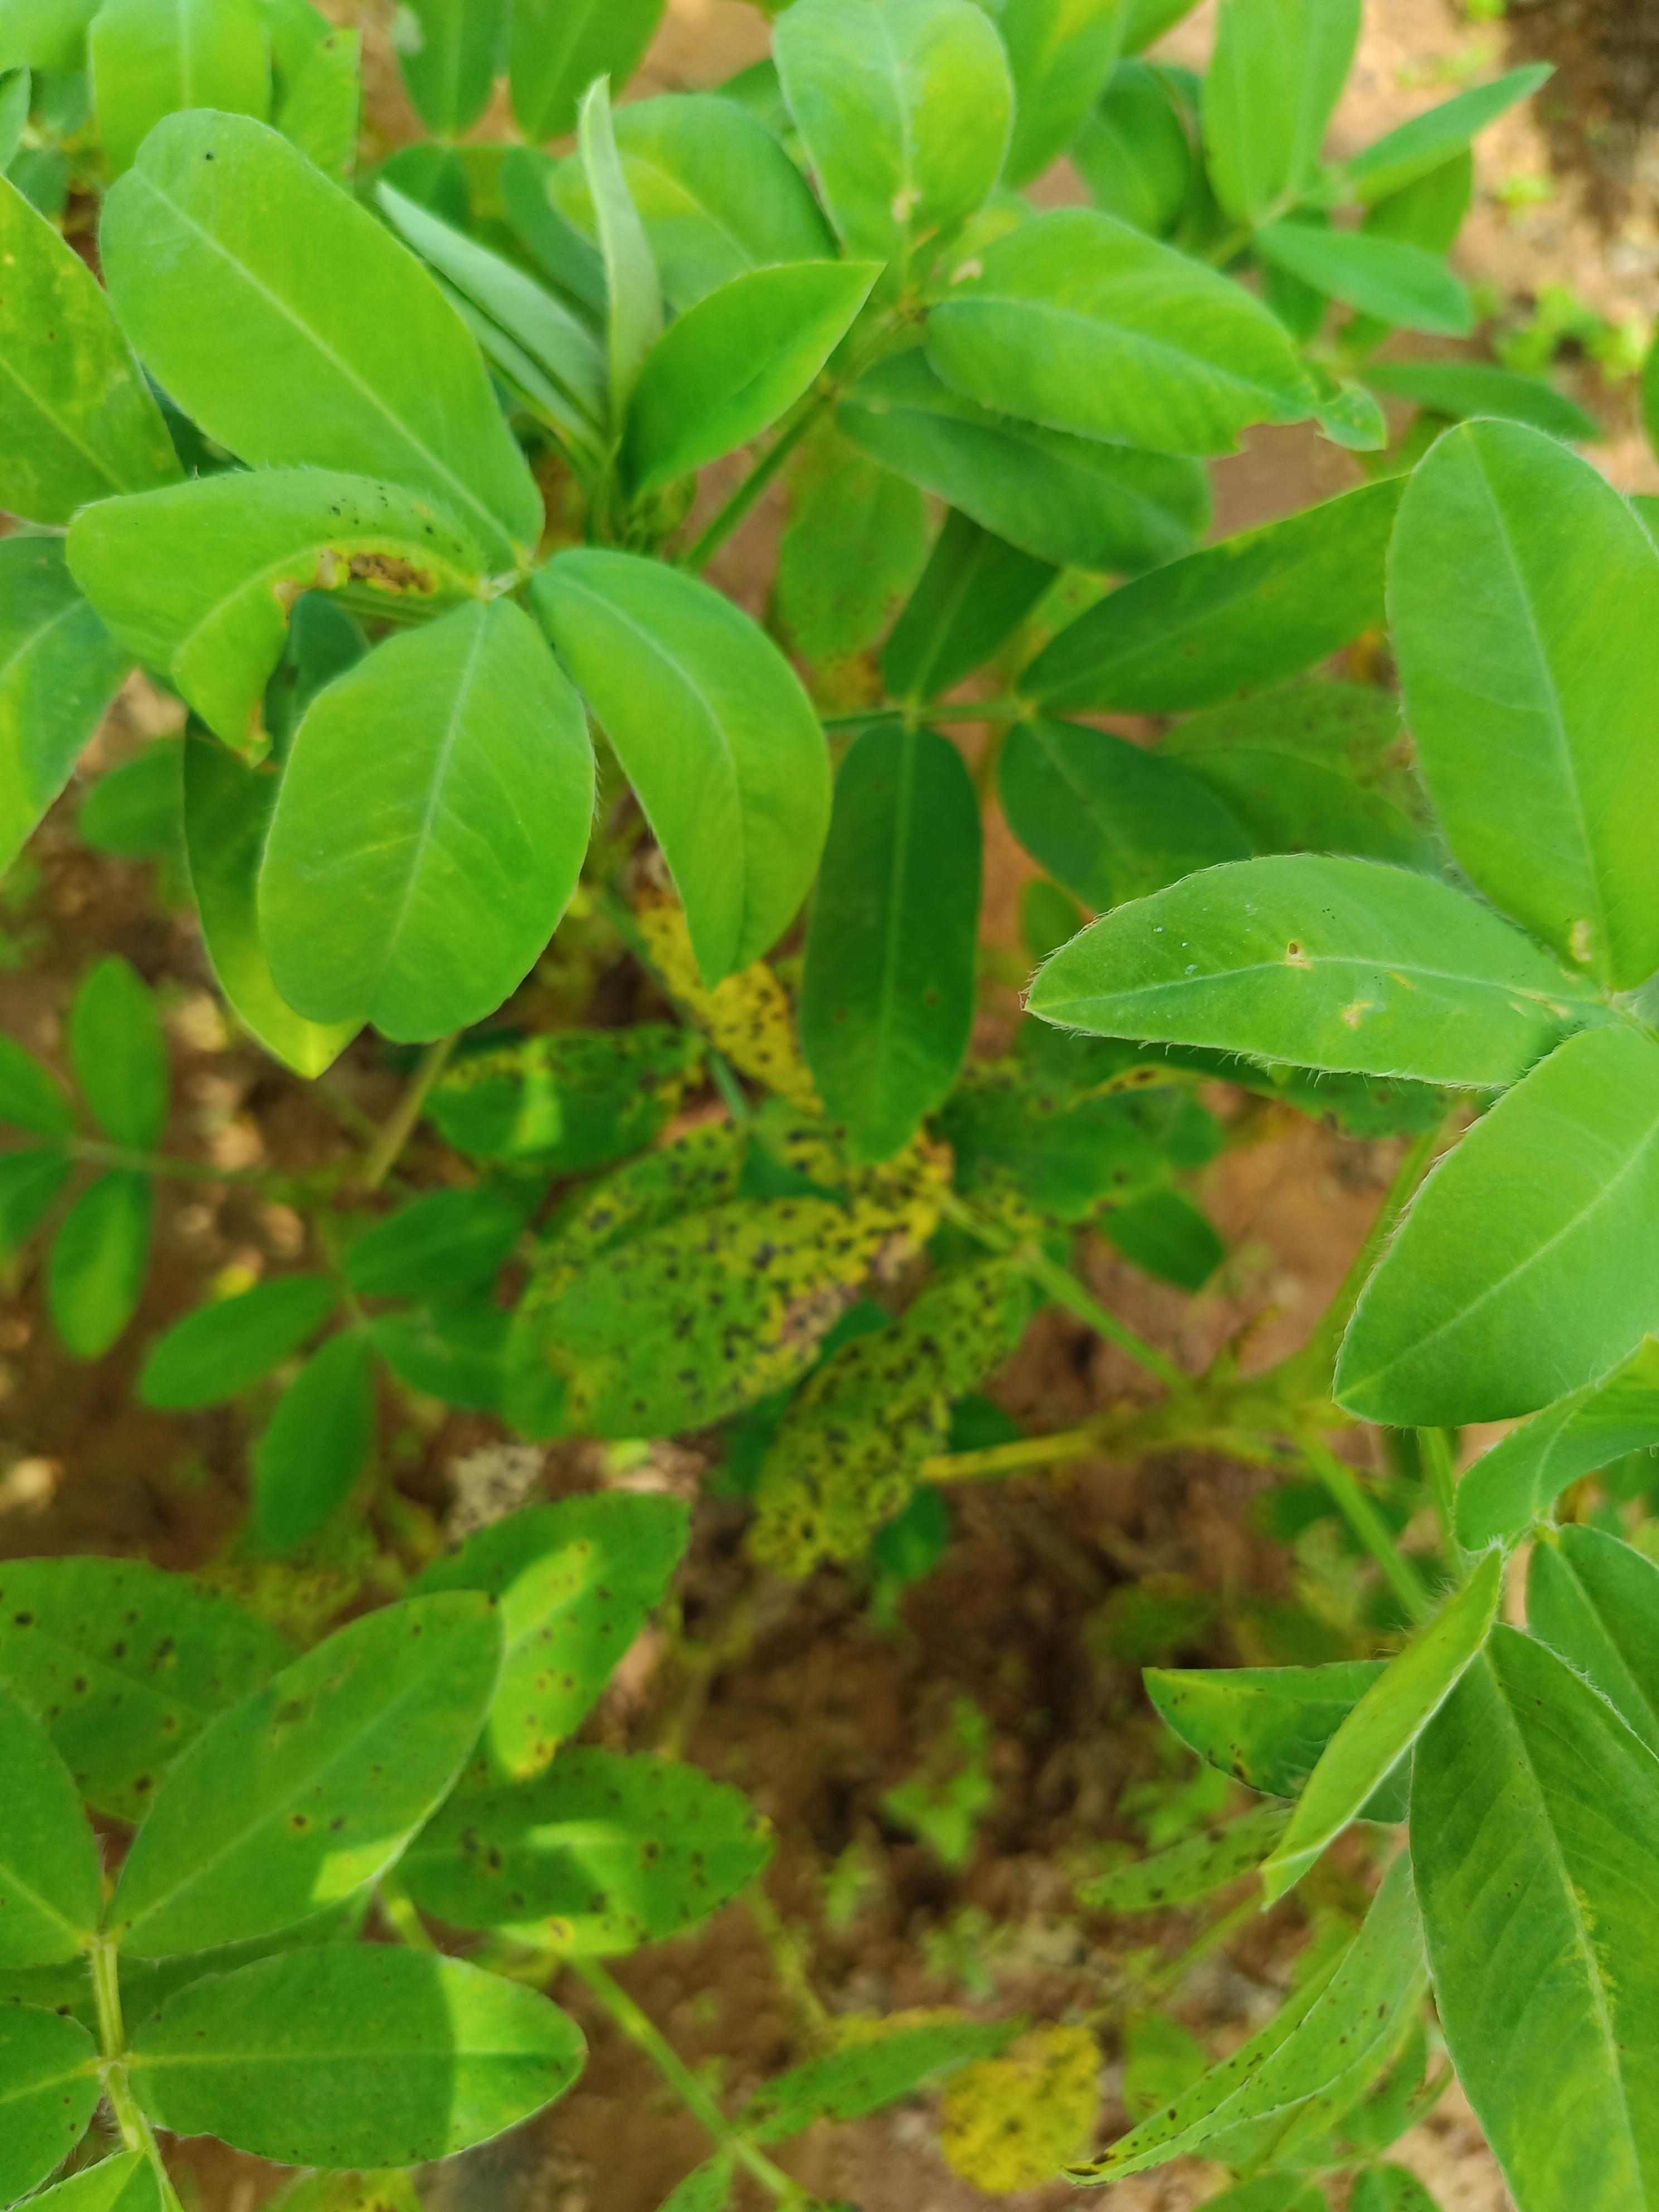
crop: groundnut
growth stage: development pod
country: Ghana
